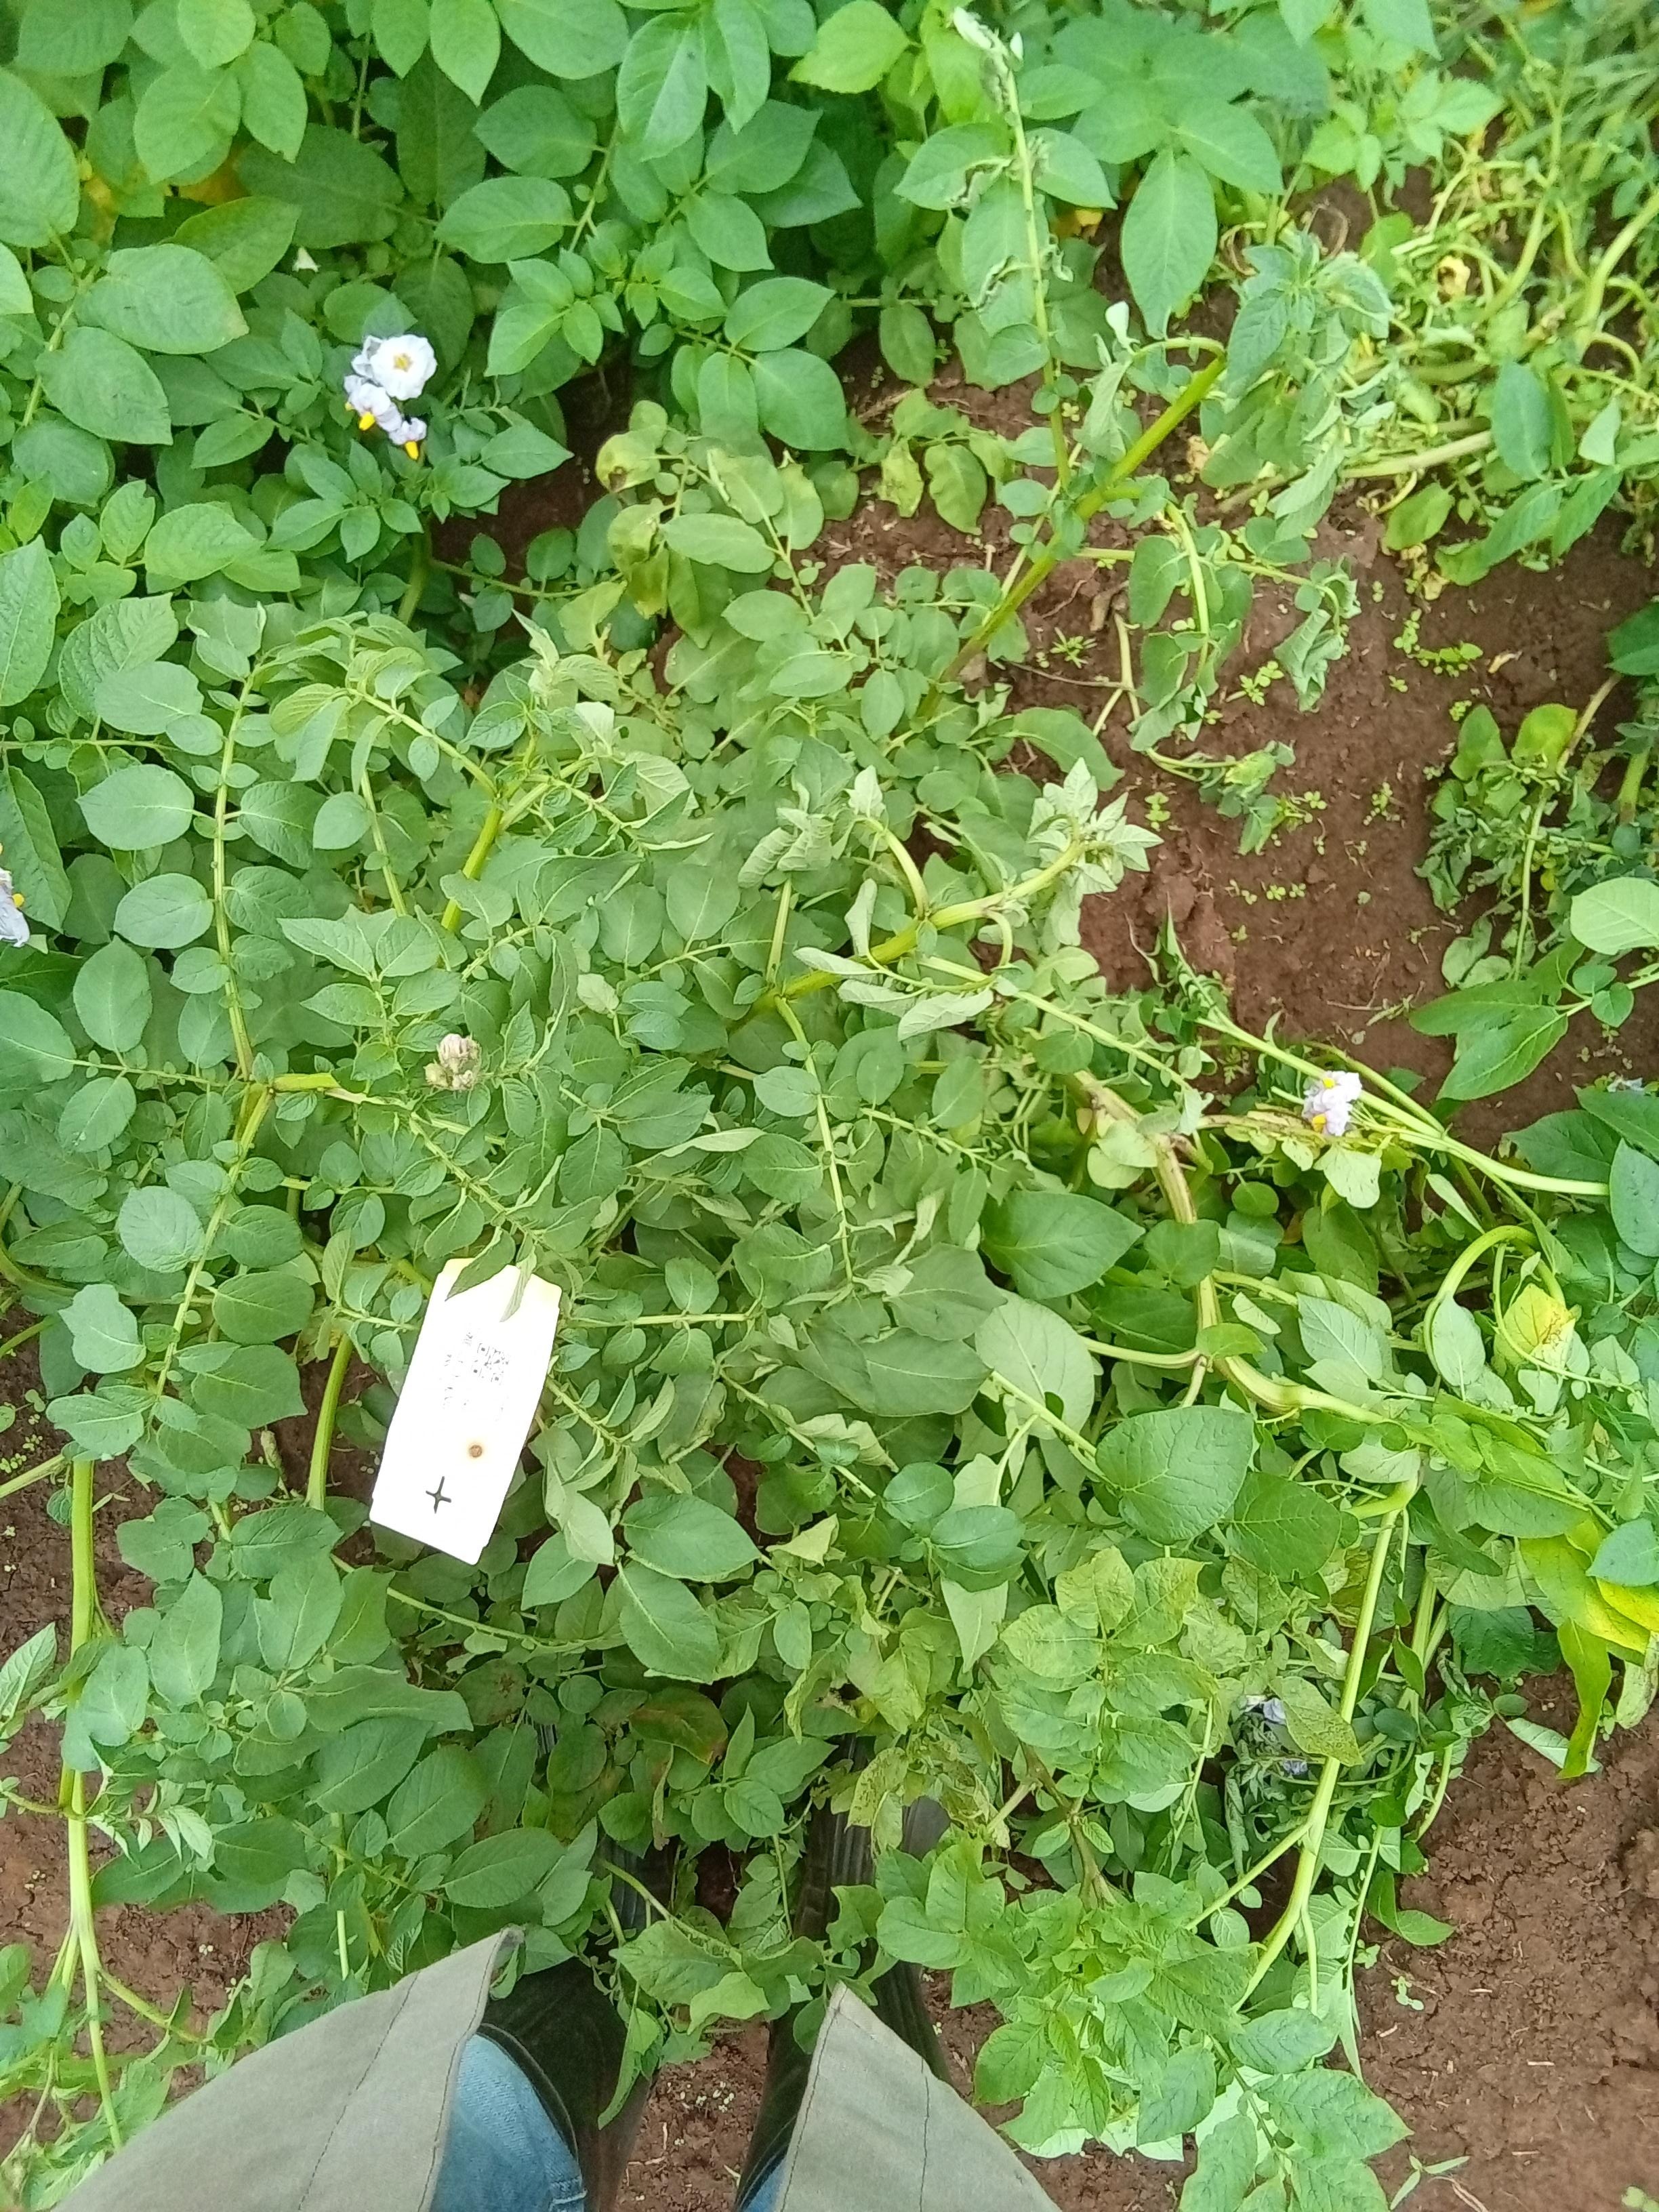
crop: potato
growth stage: flowering
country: Kenya
